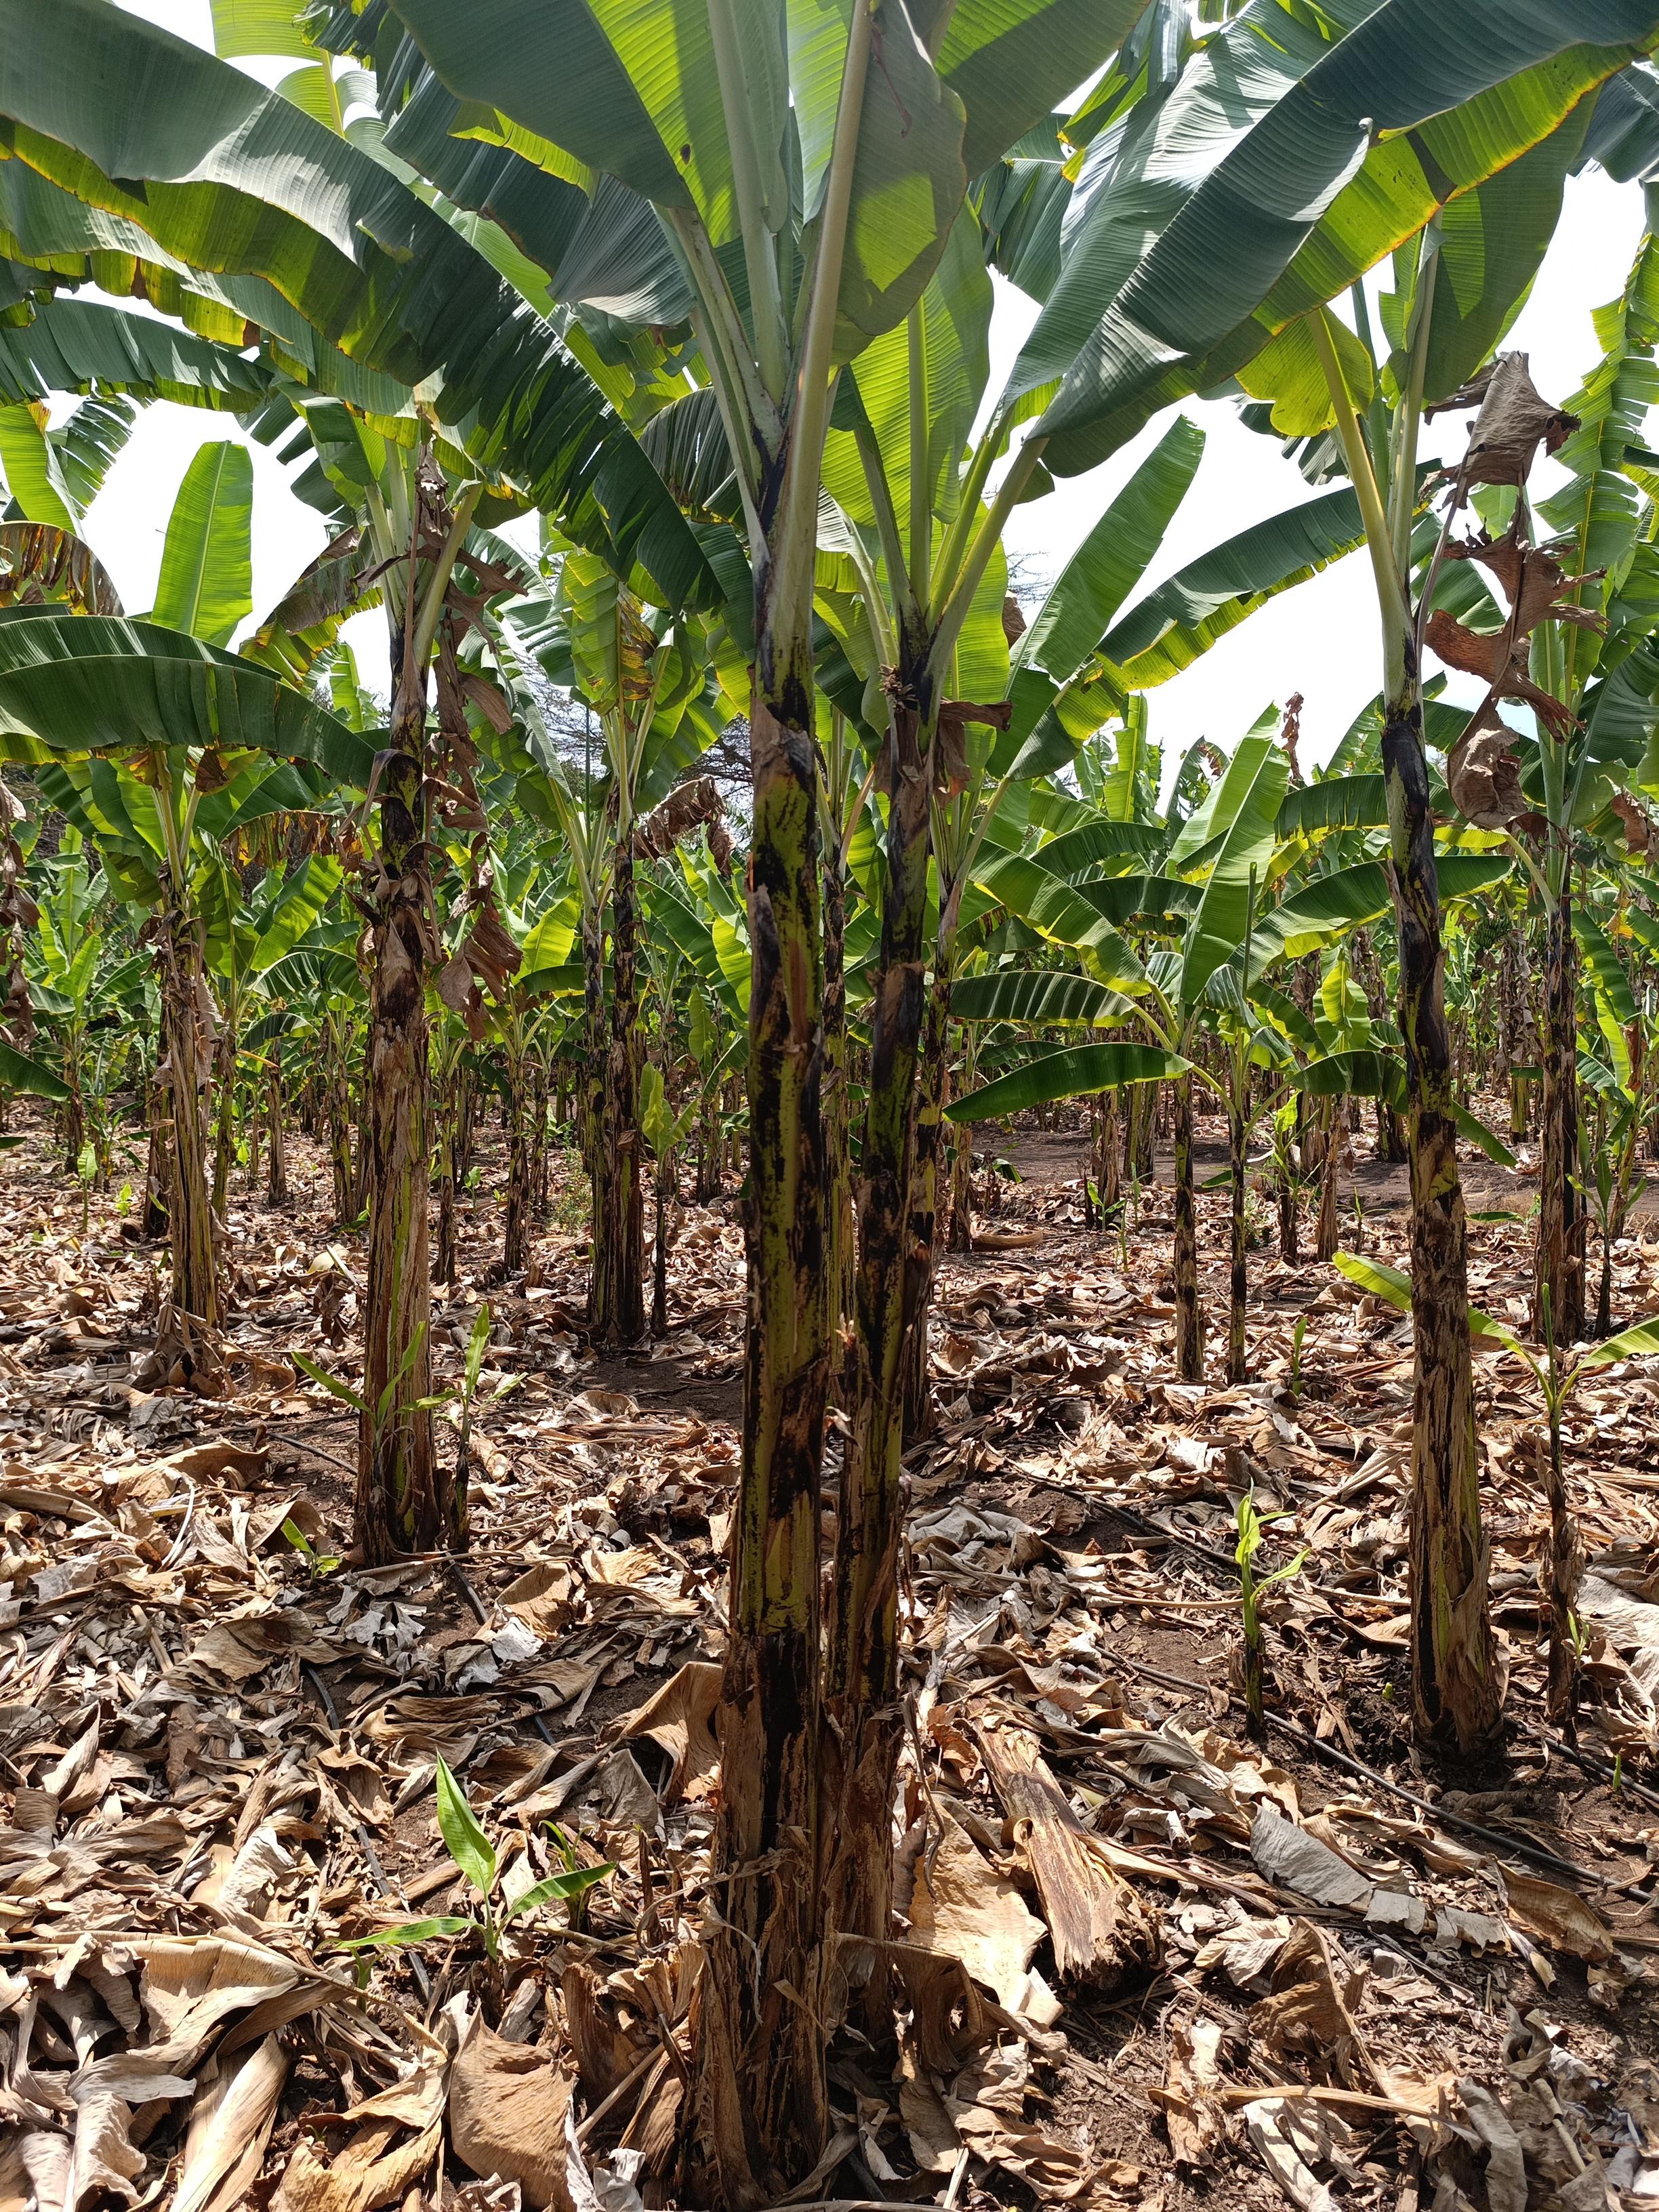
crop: banana
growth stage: vegetative
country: Tanzania
